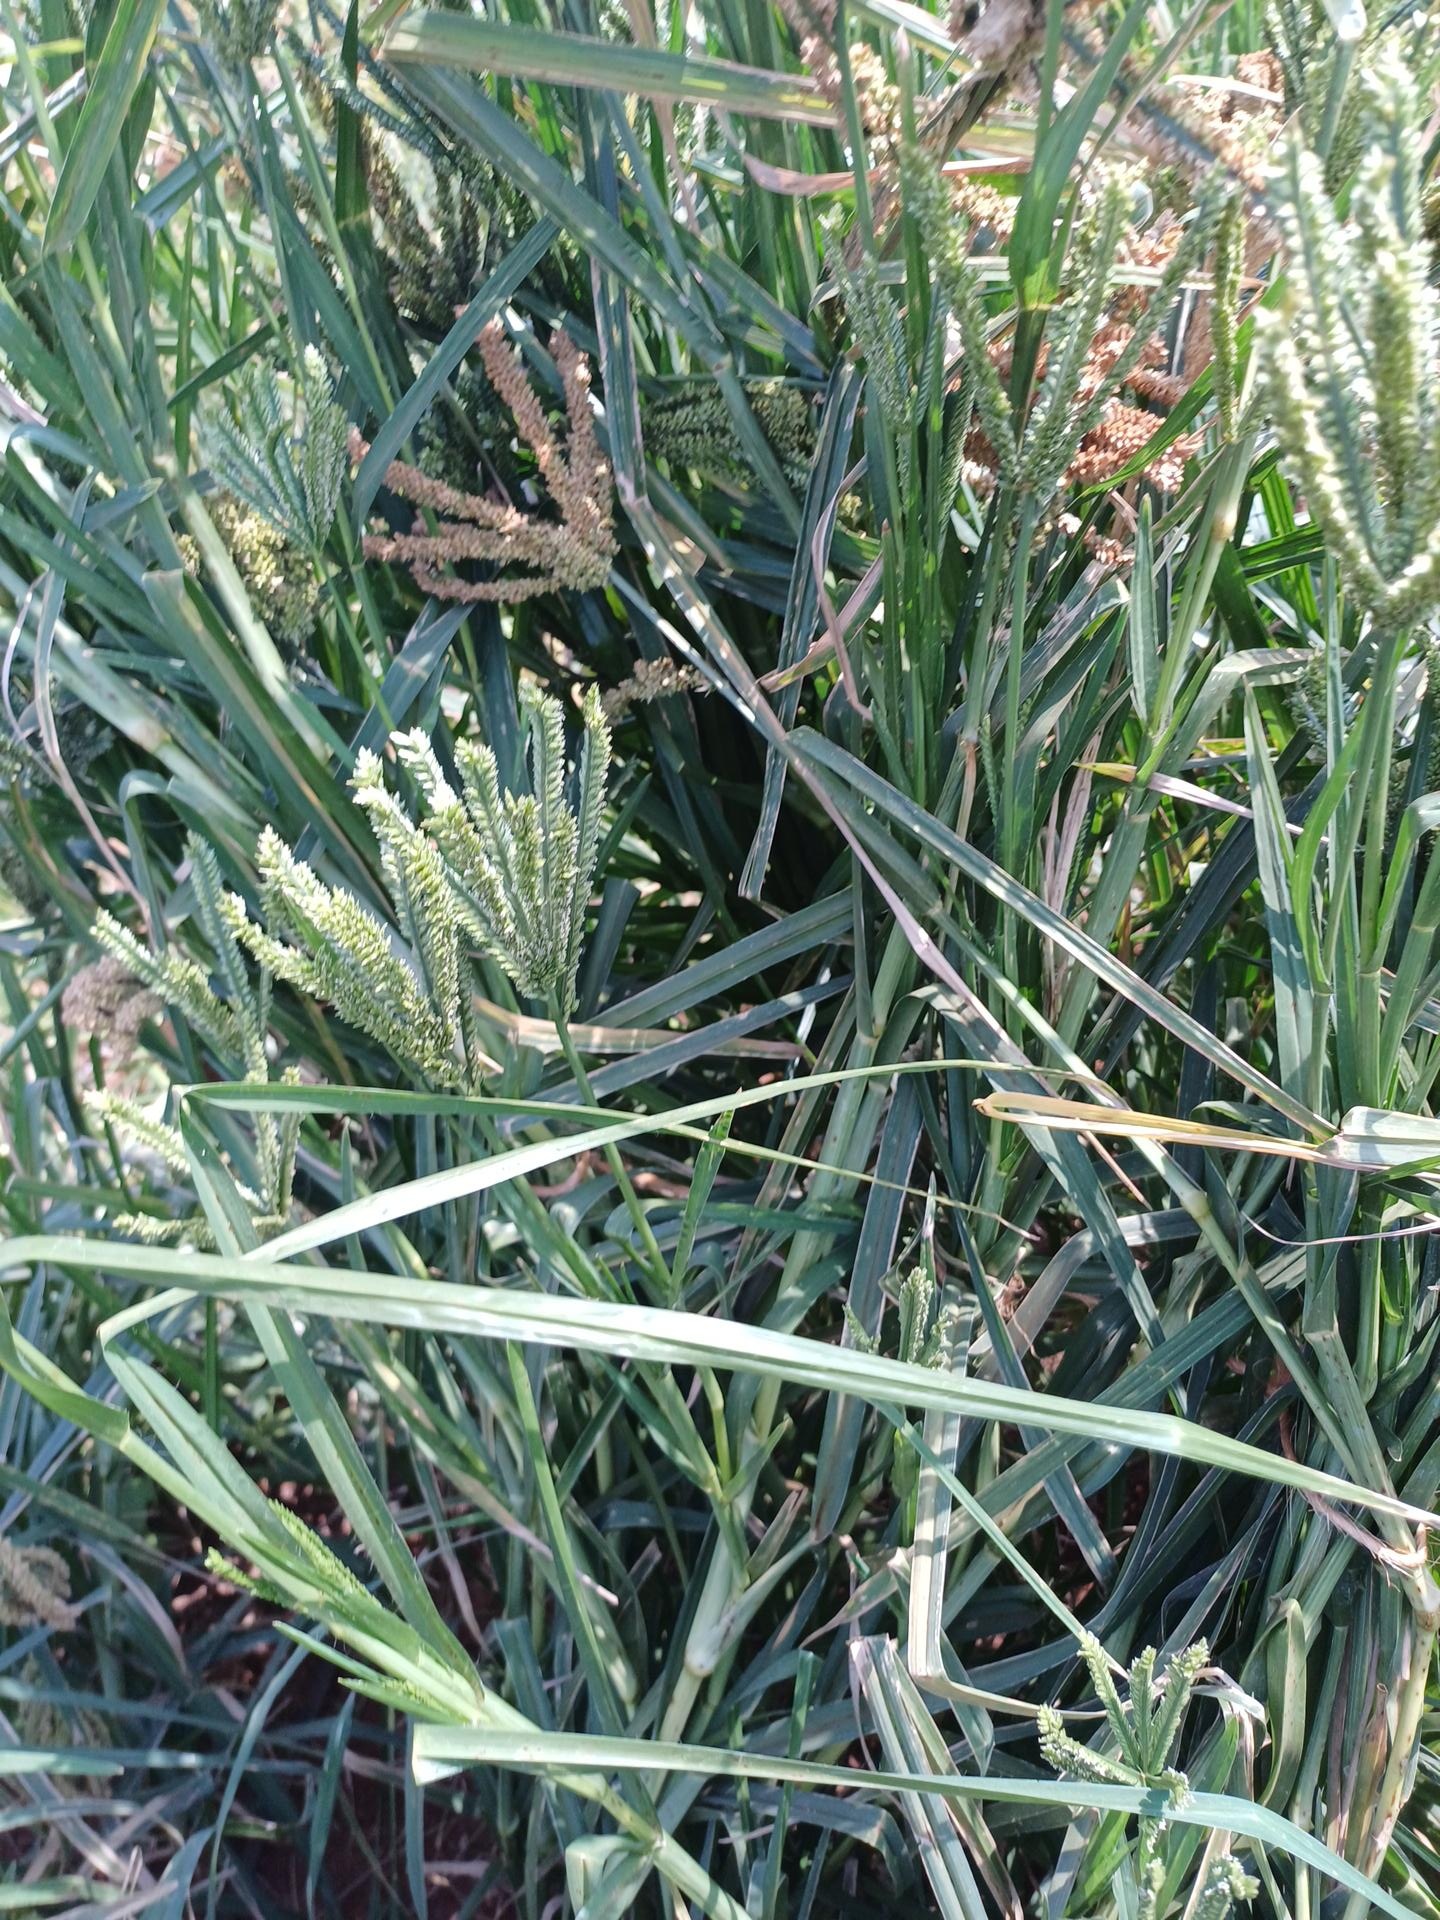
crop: finger millet
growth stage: filling grain
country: Kenya
